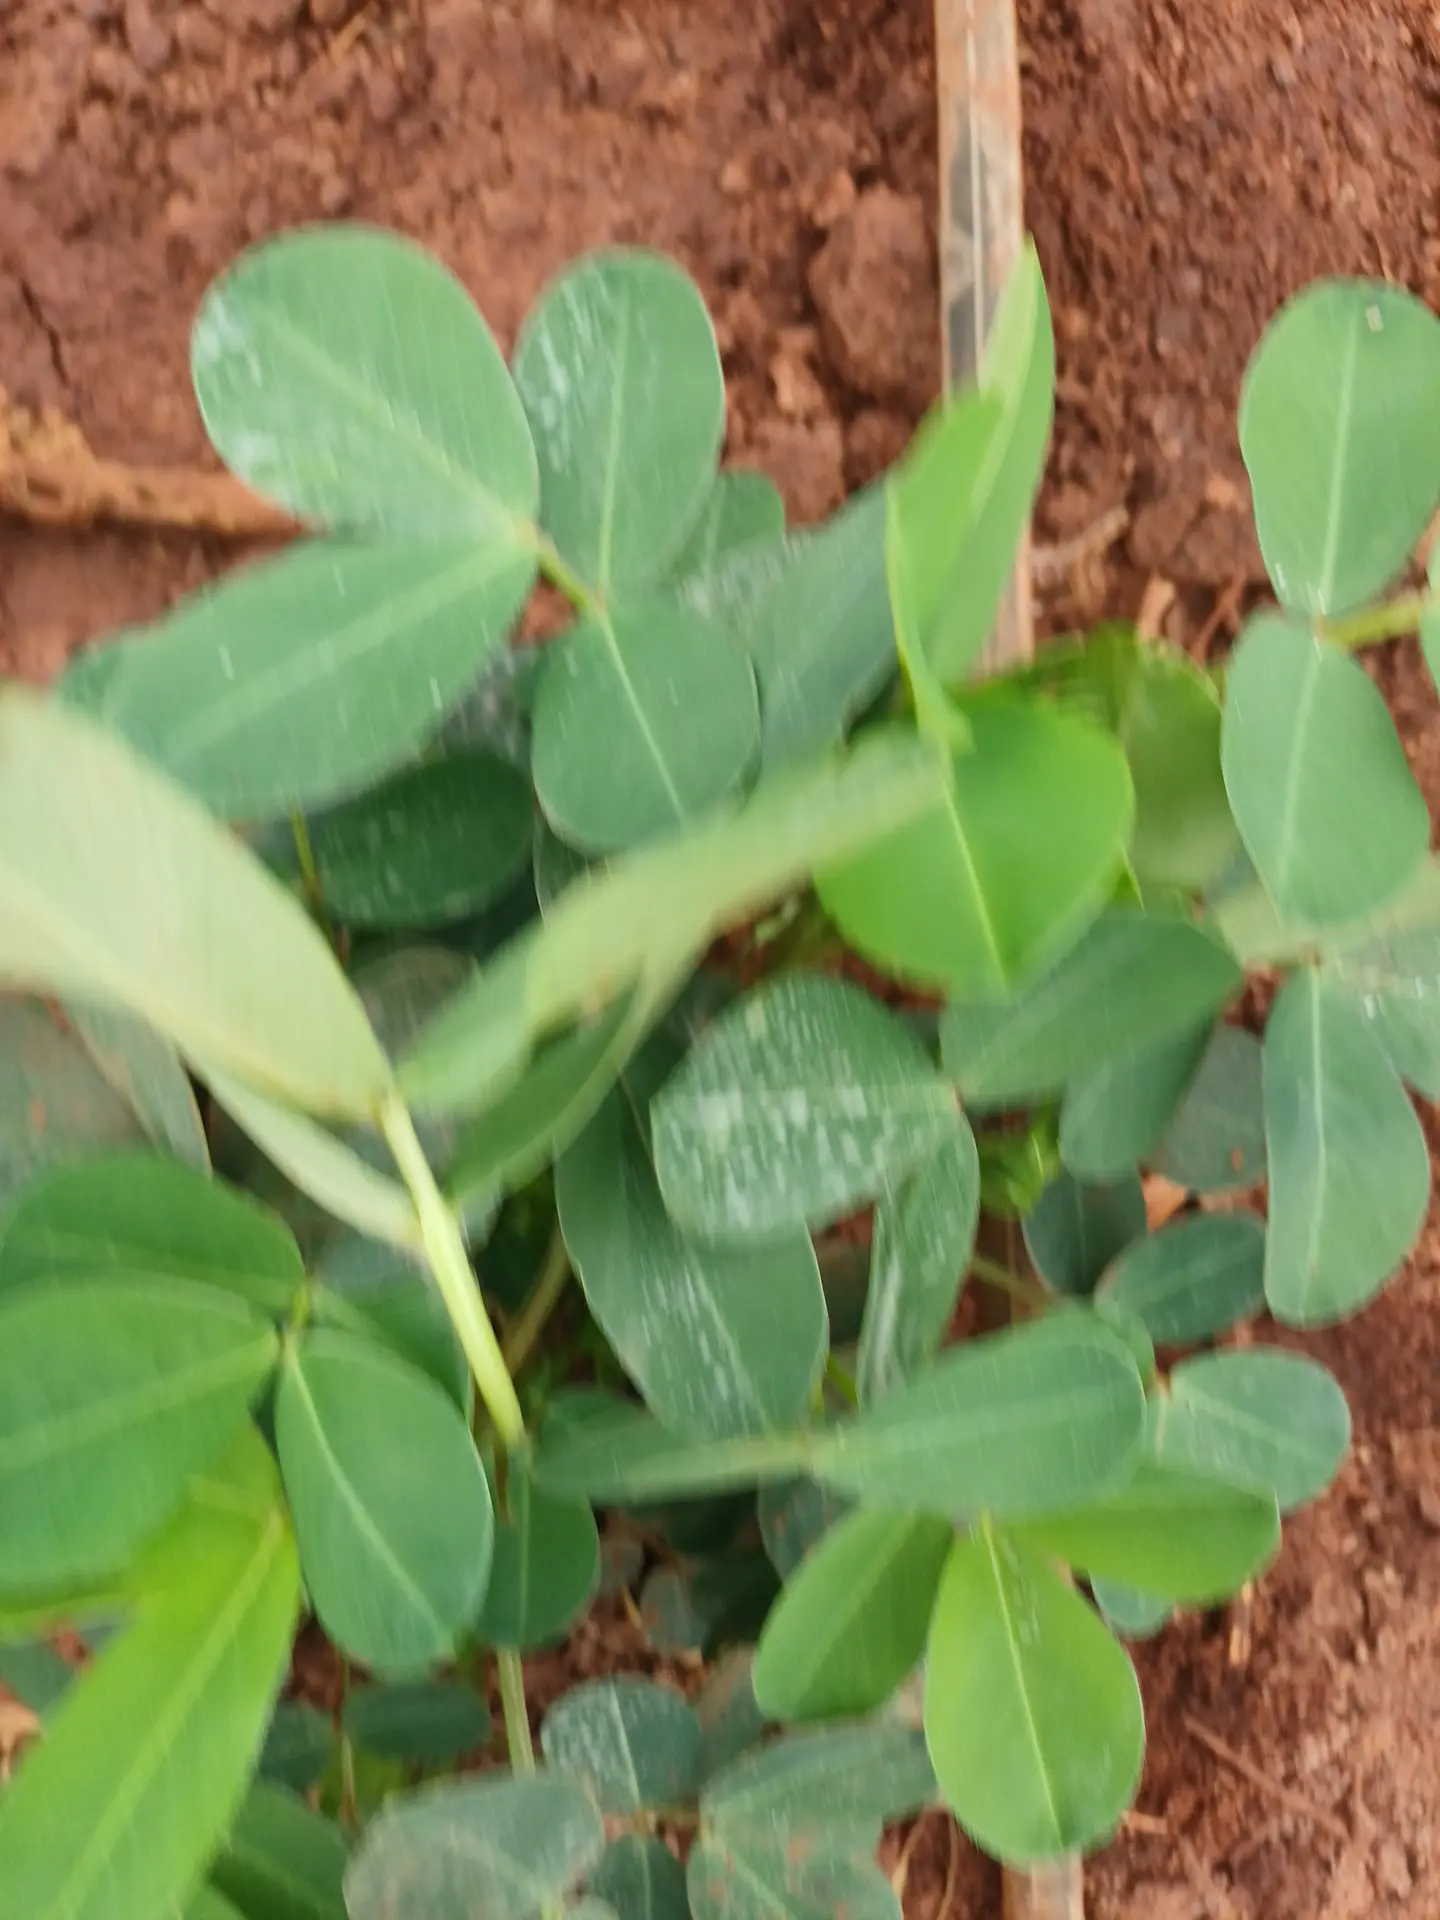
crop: groundnut
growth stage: flowering
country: Kenya
